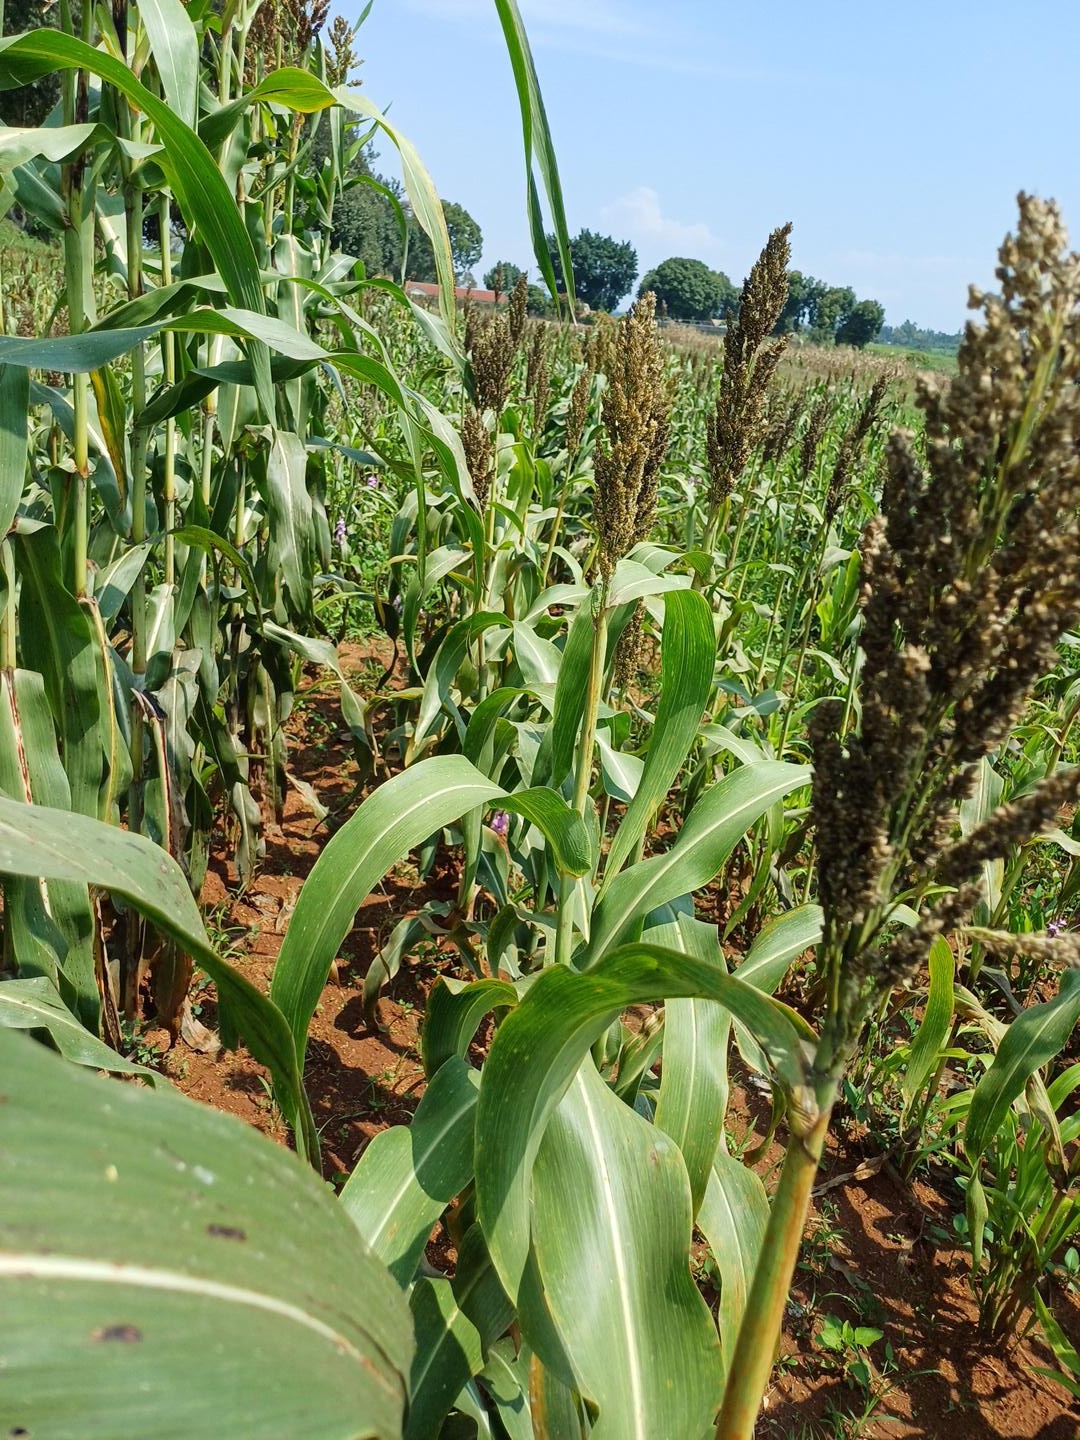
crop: sorghum
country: Kenya
